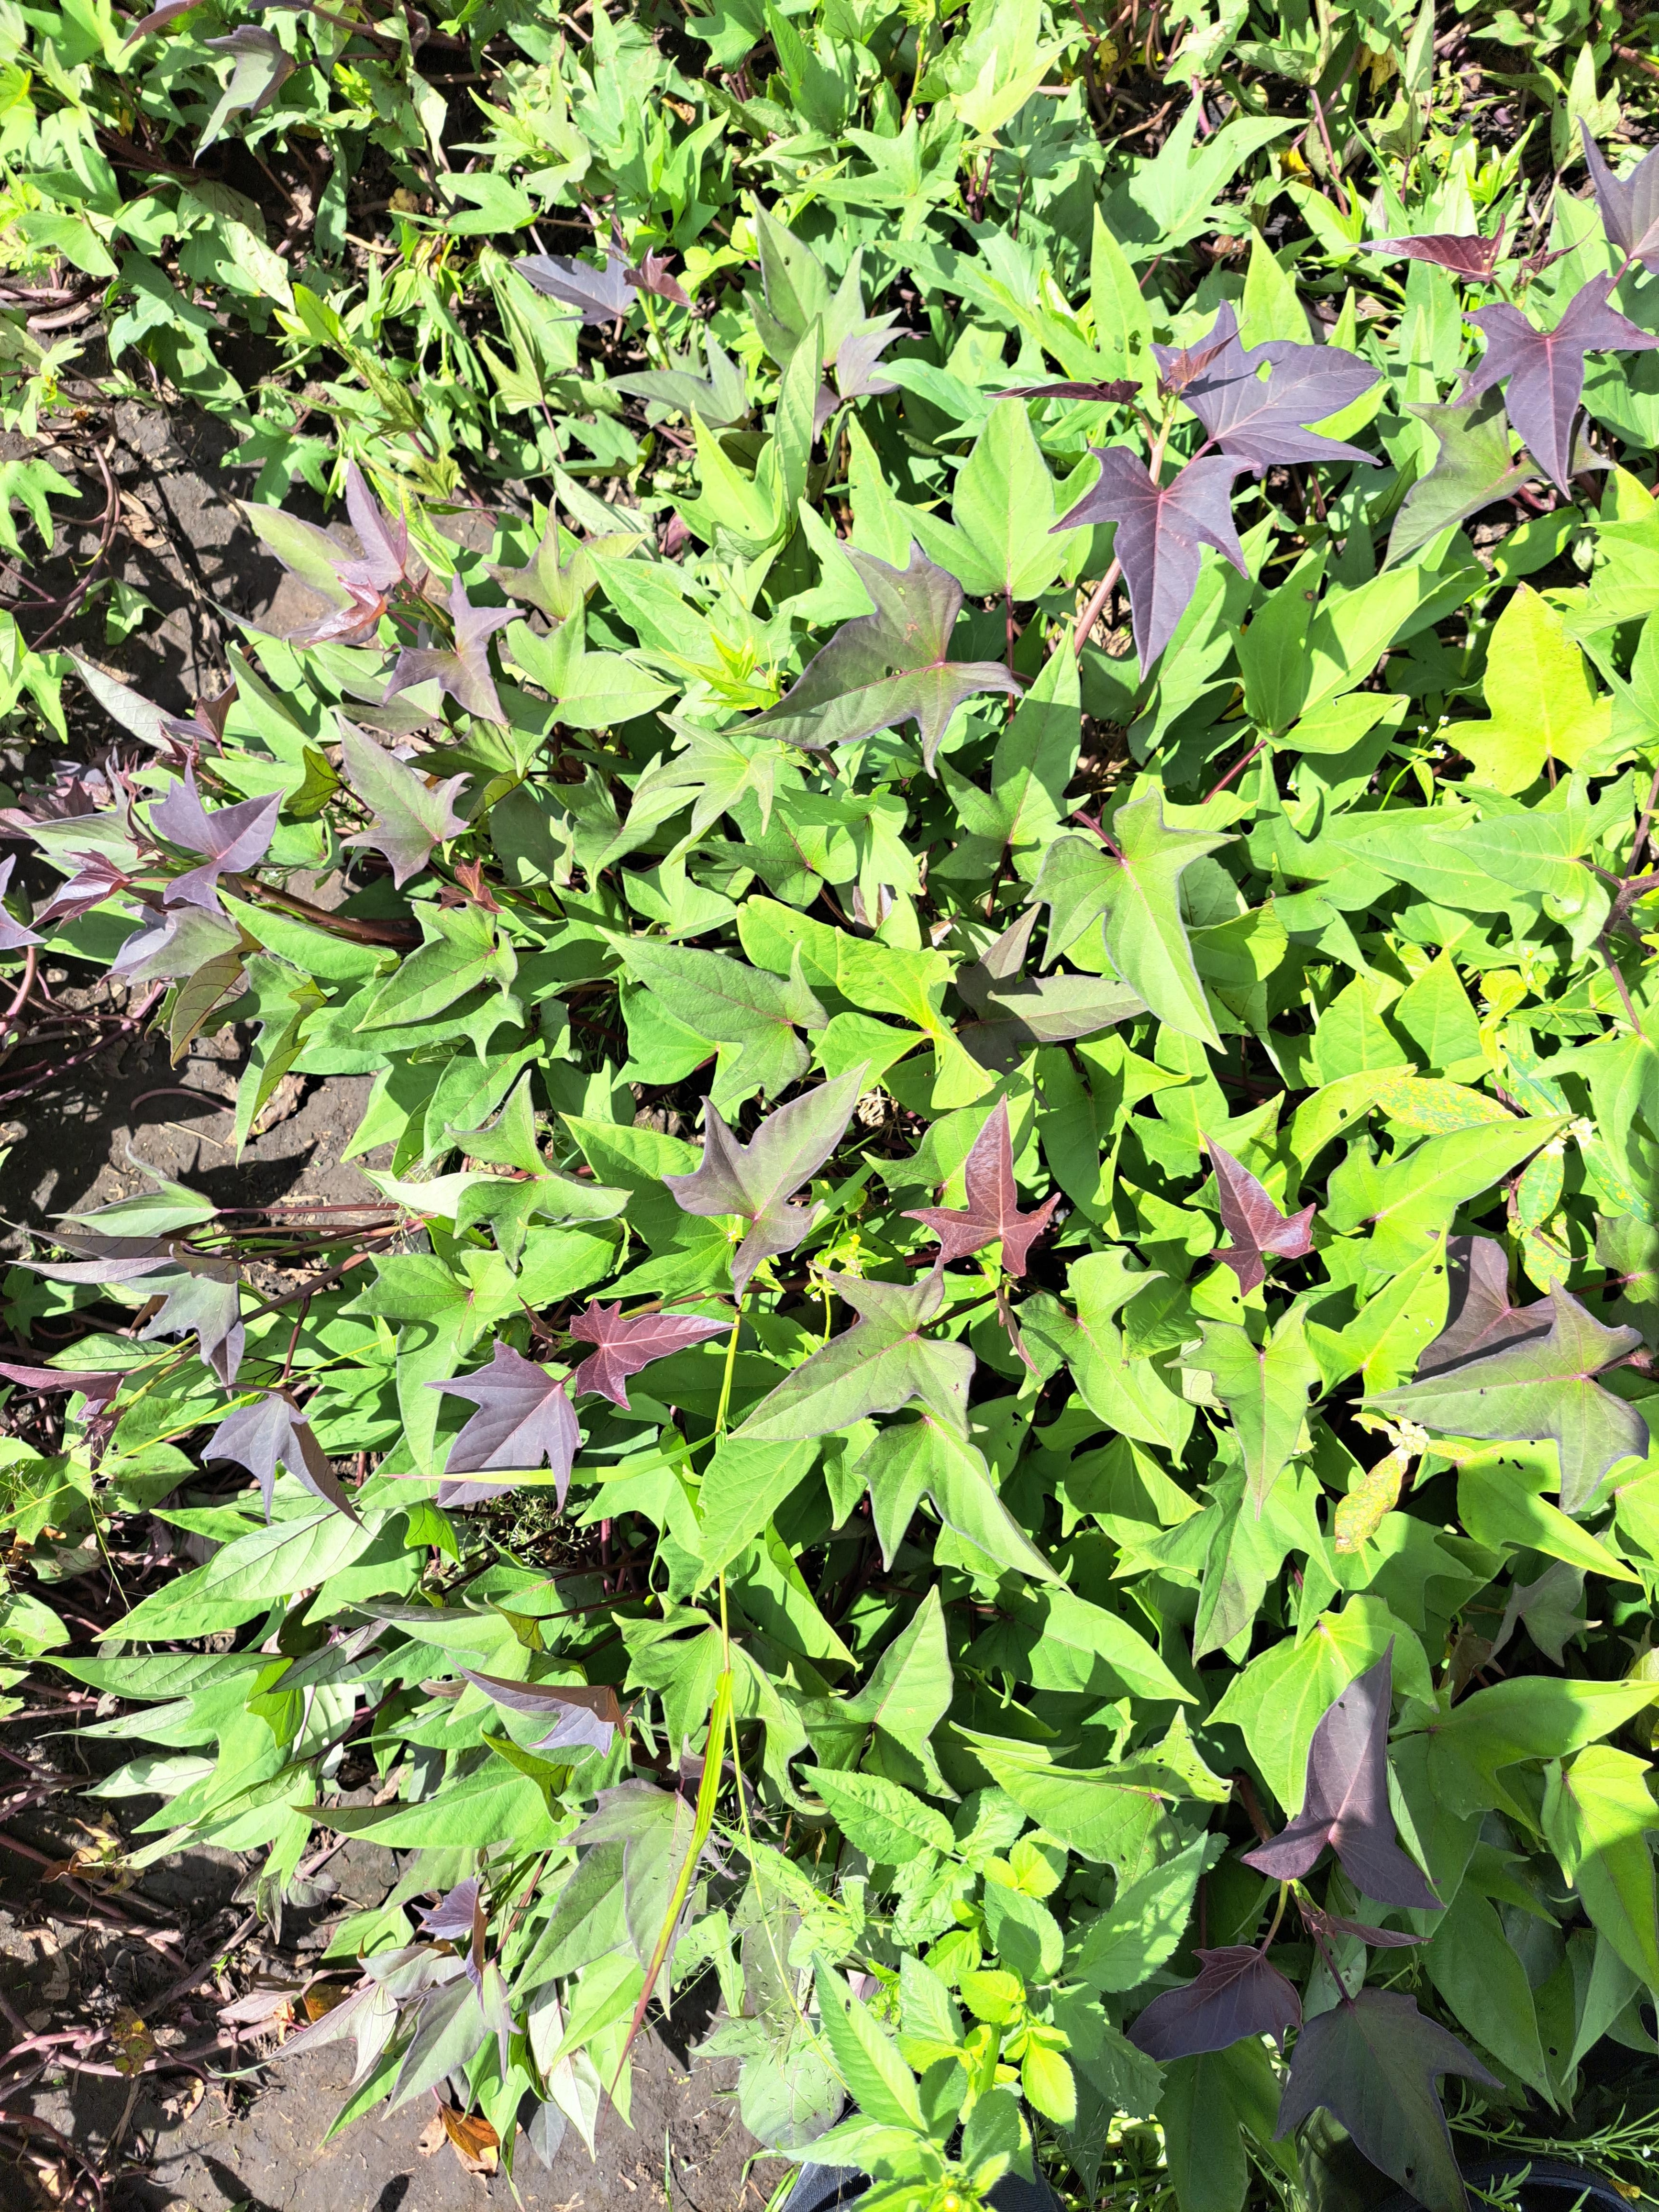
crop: sweet potato
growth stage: vegetative
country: Tanzania
